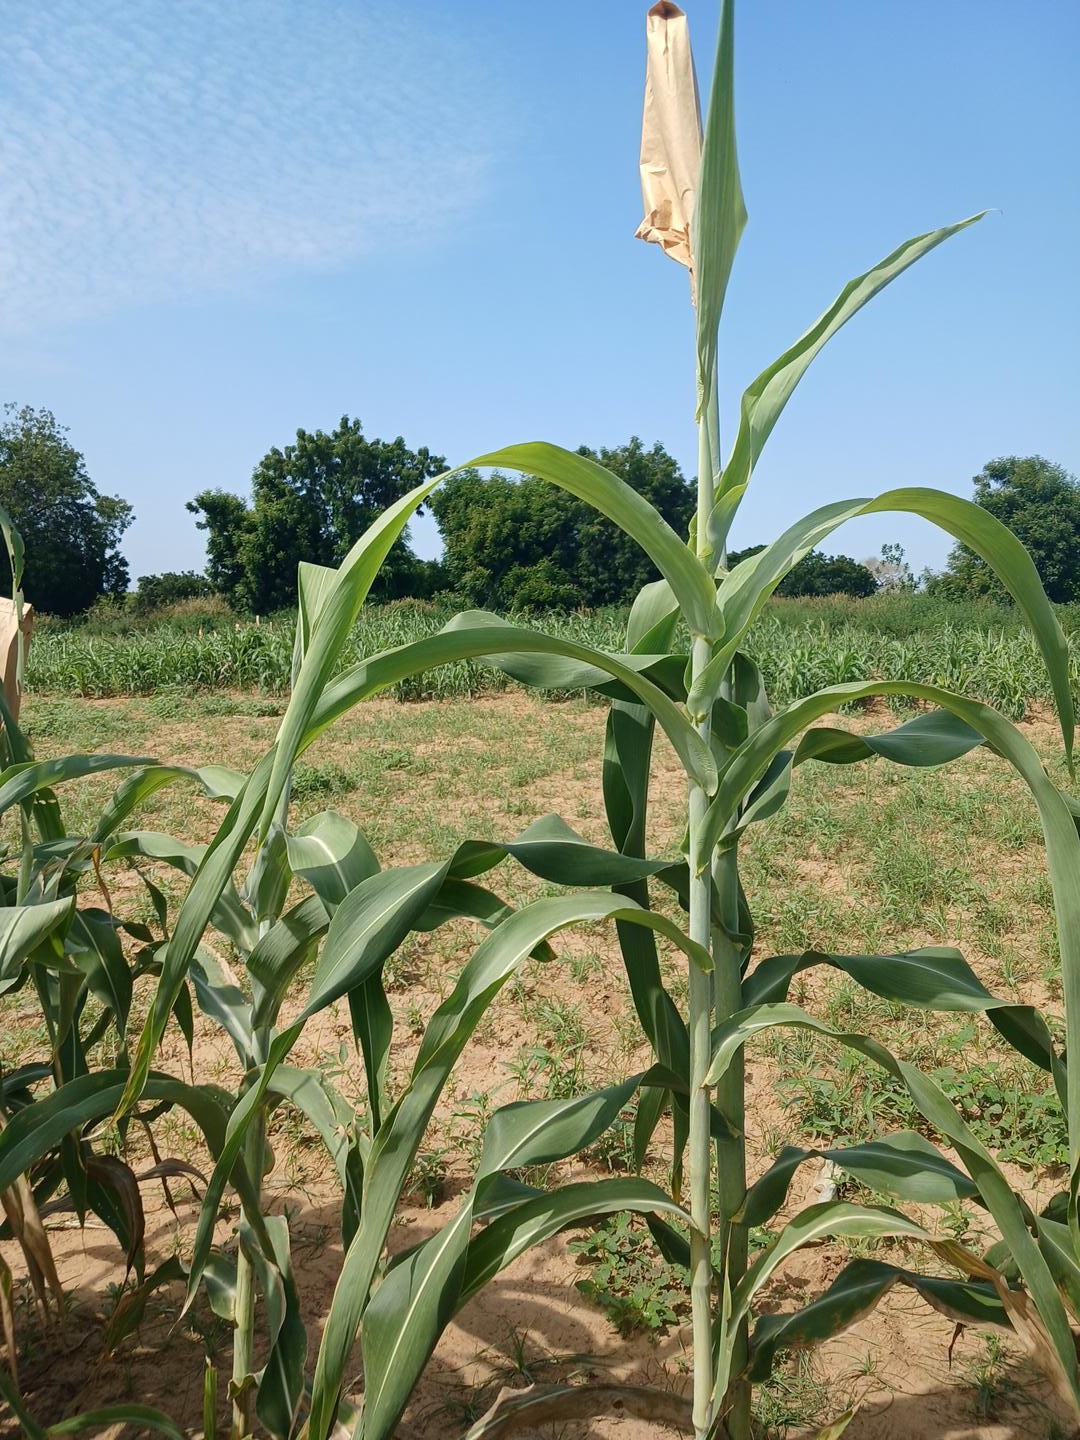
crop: sorghum
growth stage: heading tuber
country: Senegal
